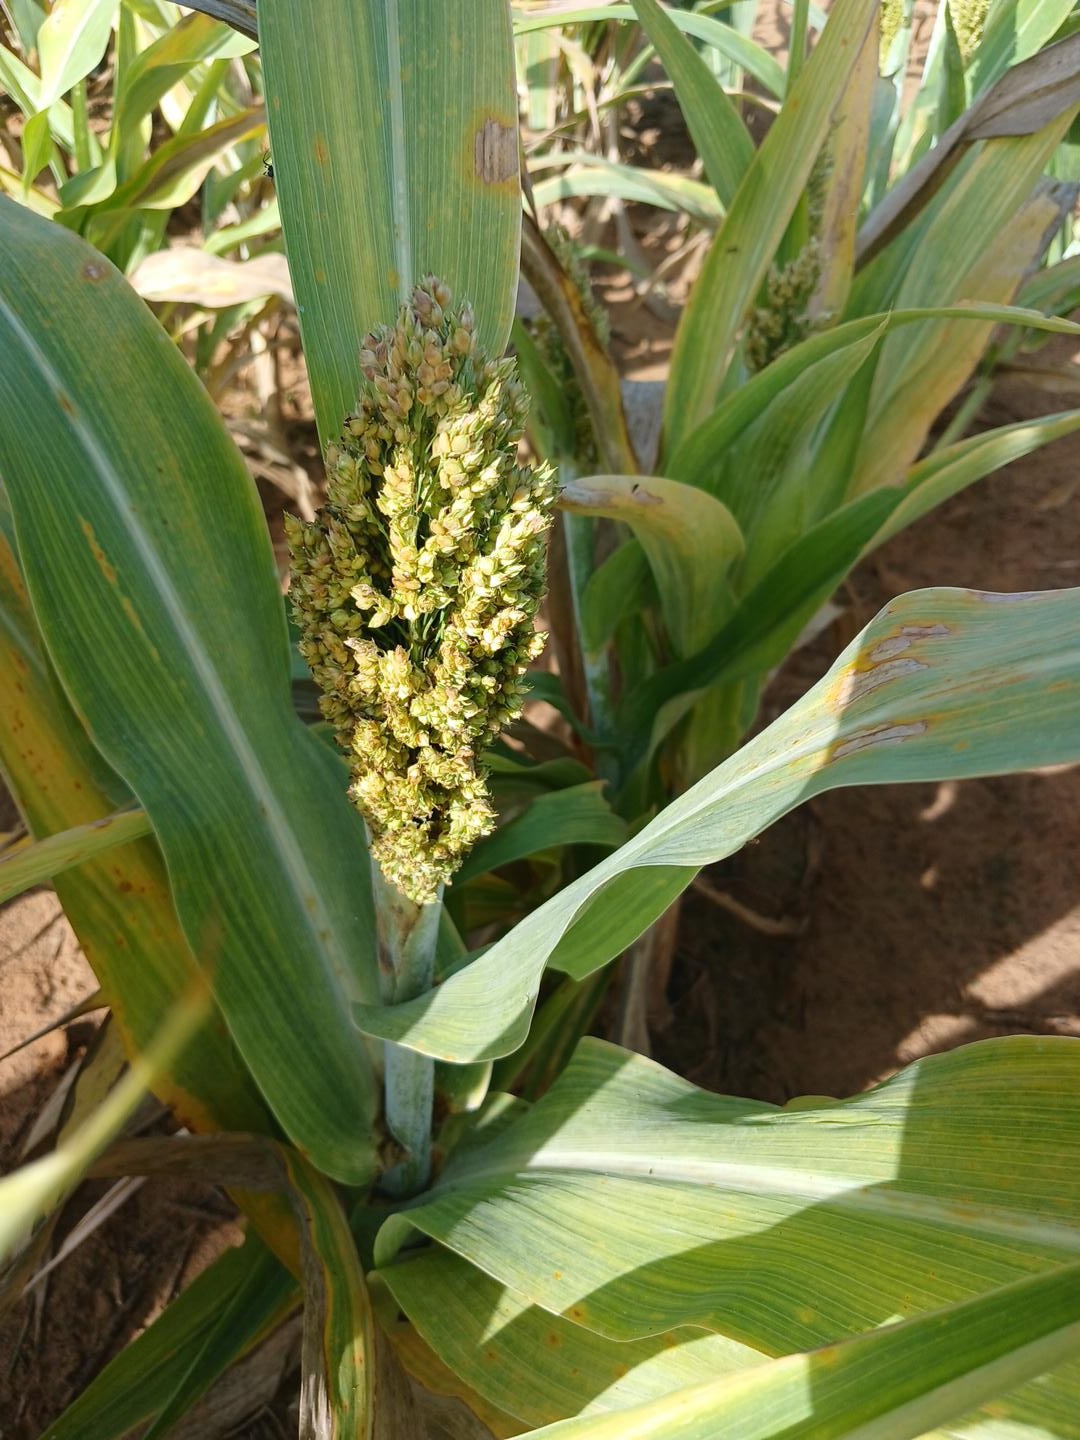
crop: sorghum
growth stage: filling grain
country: Senegal
